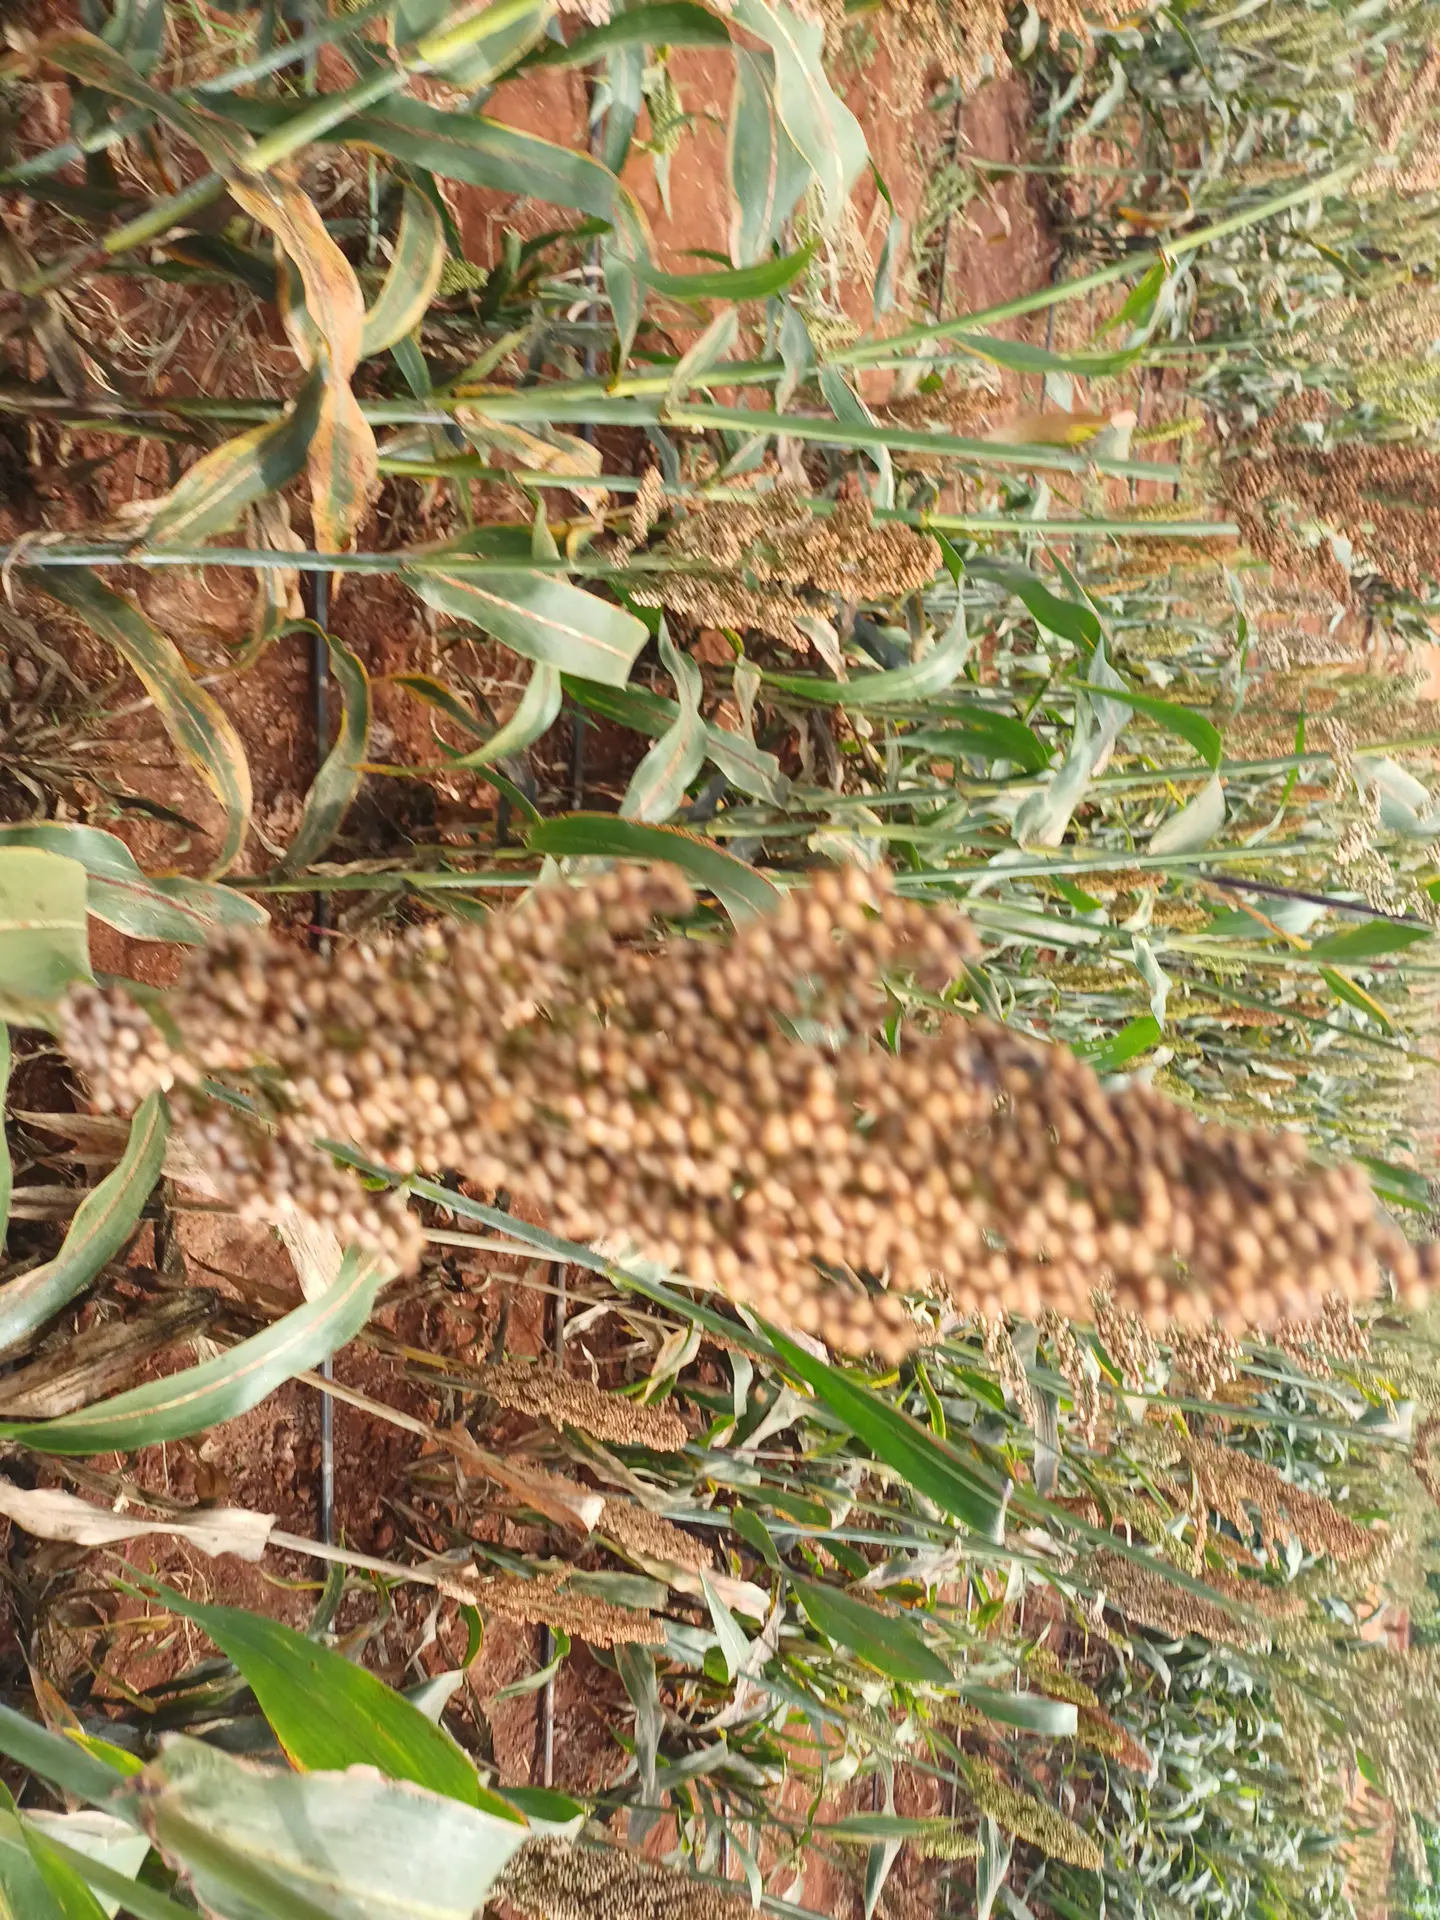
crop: sorghum
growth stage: filling grain
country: Kenya
